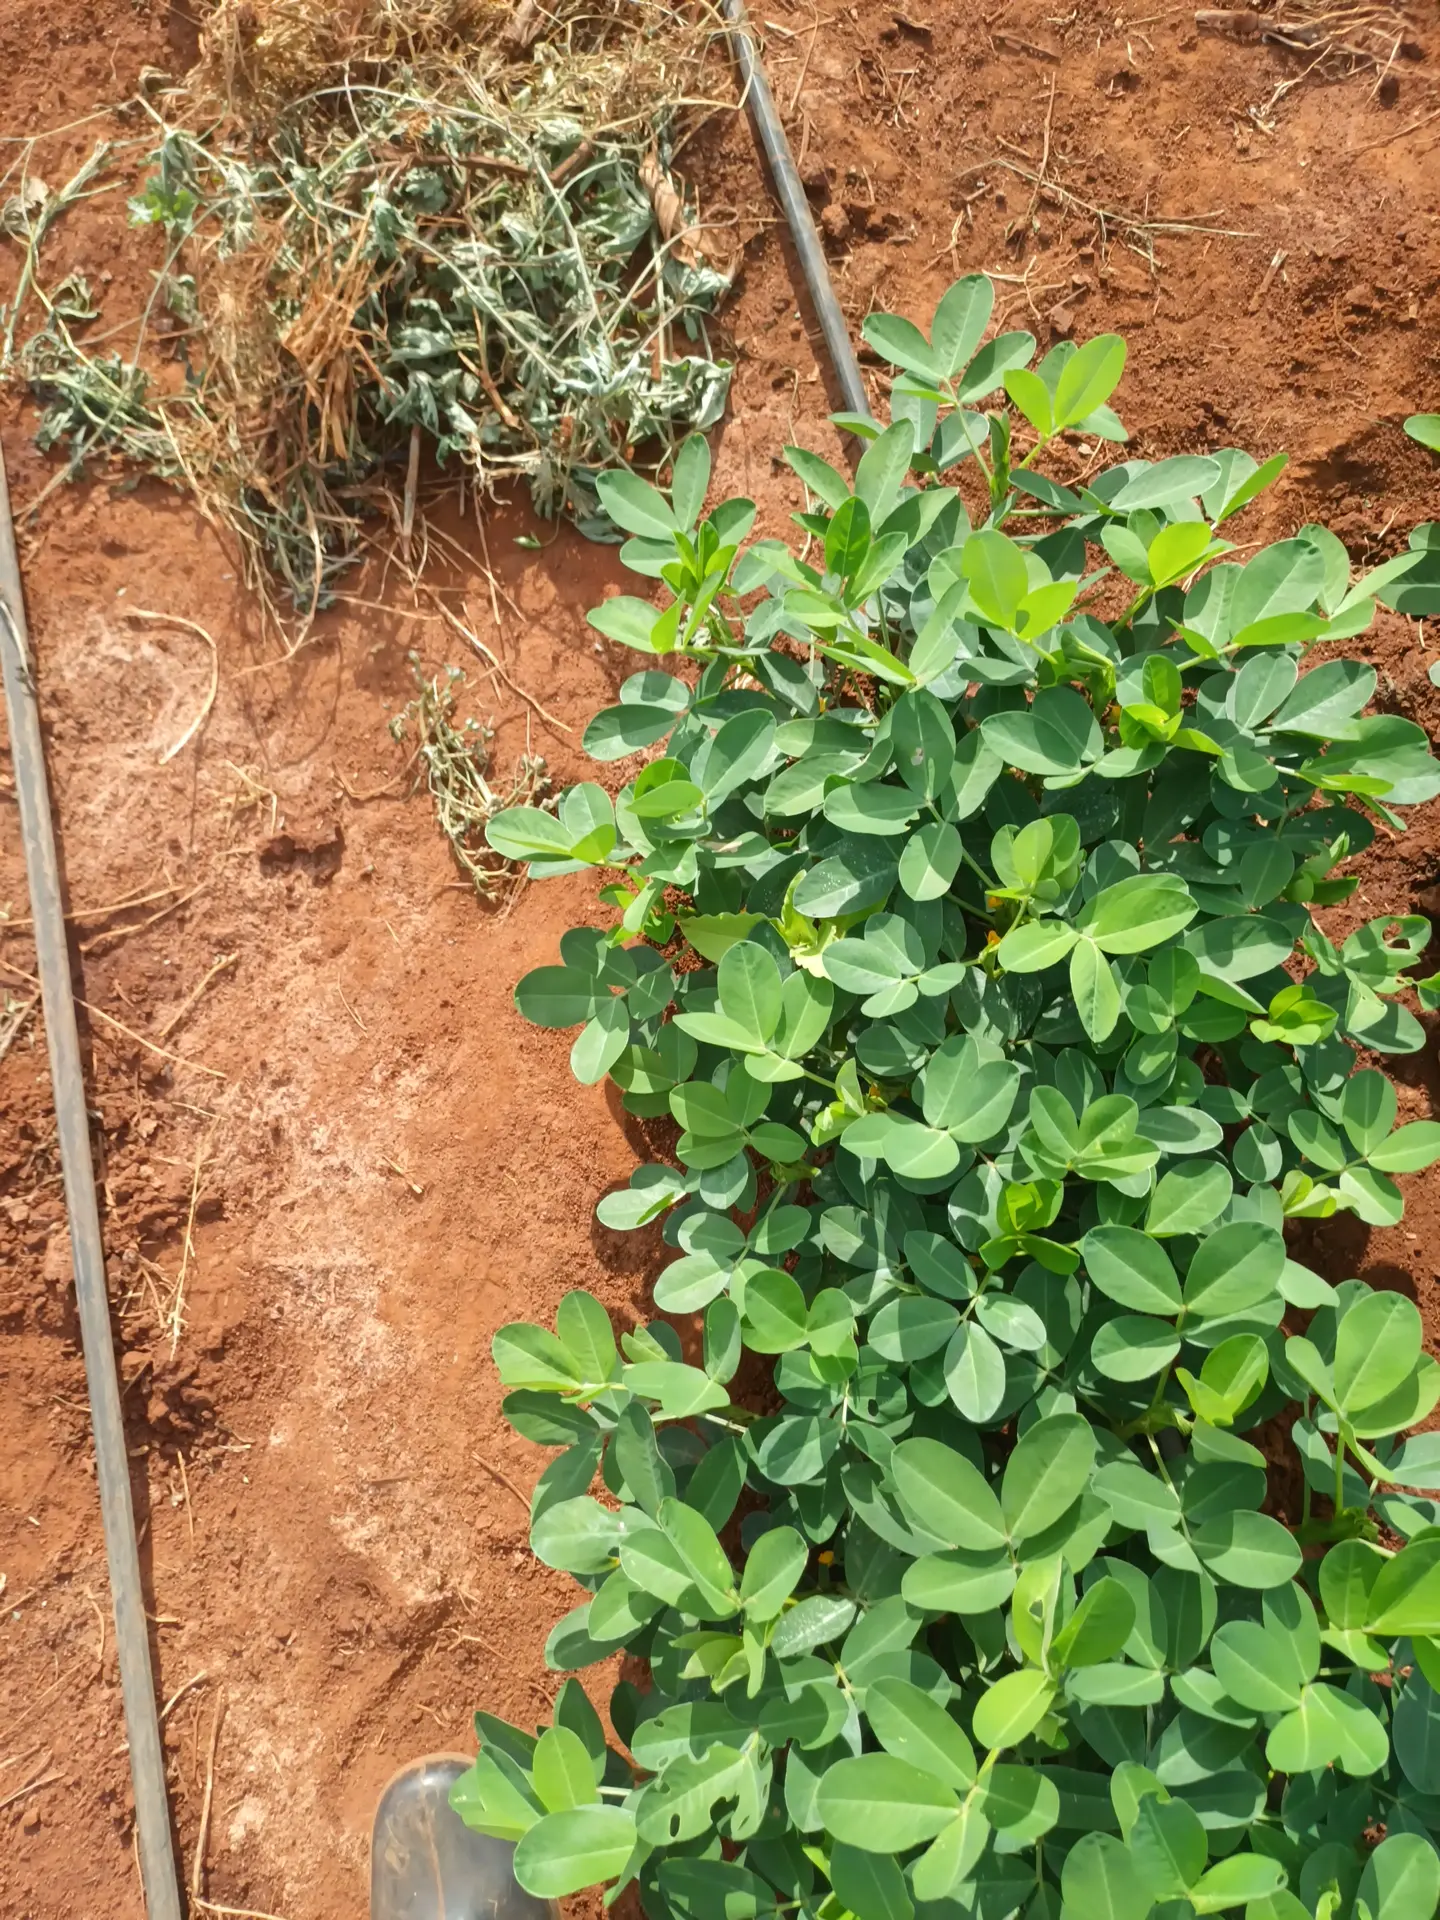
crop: groundnut
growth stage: flowering
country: Kenya
